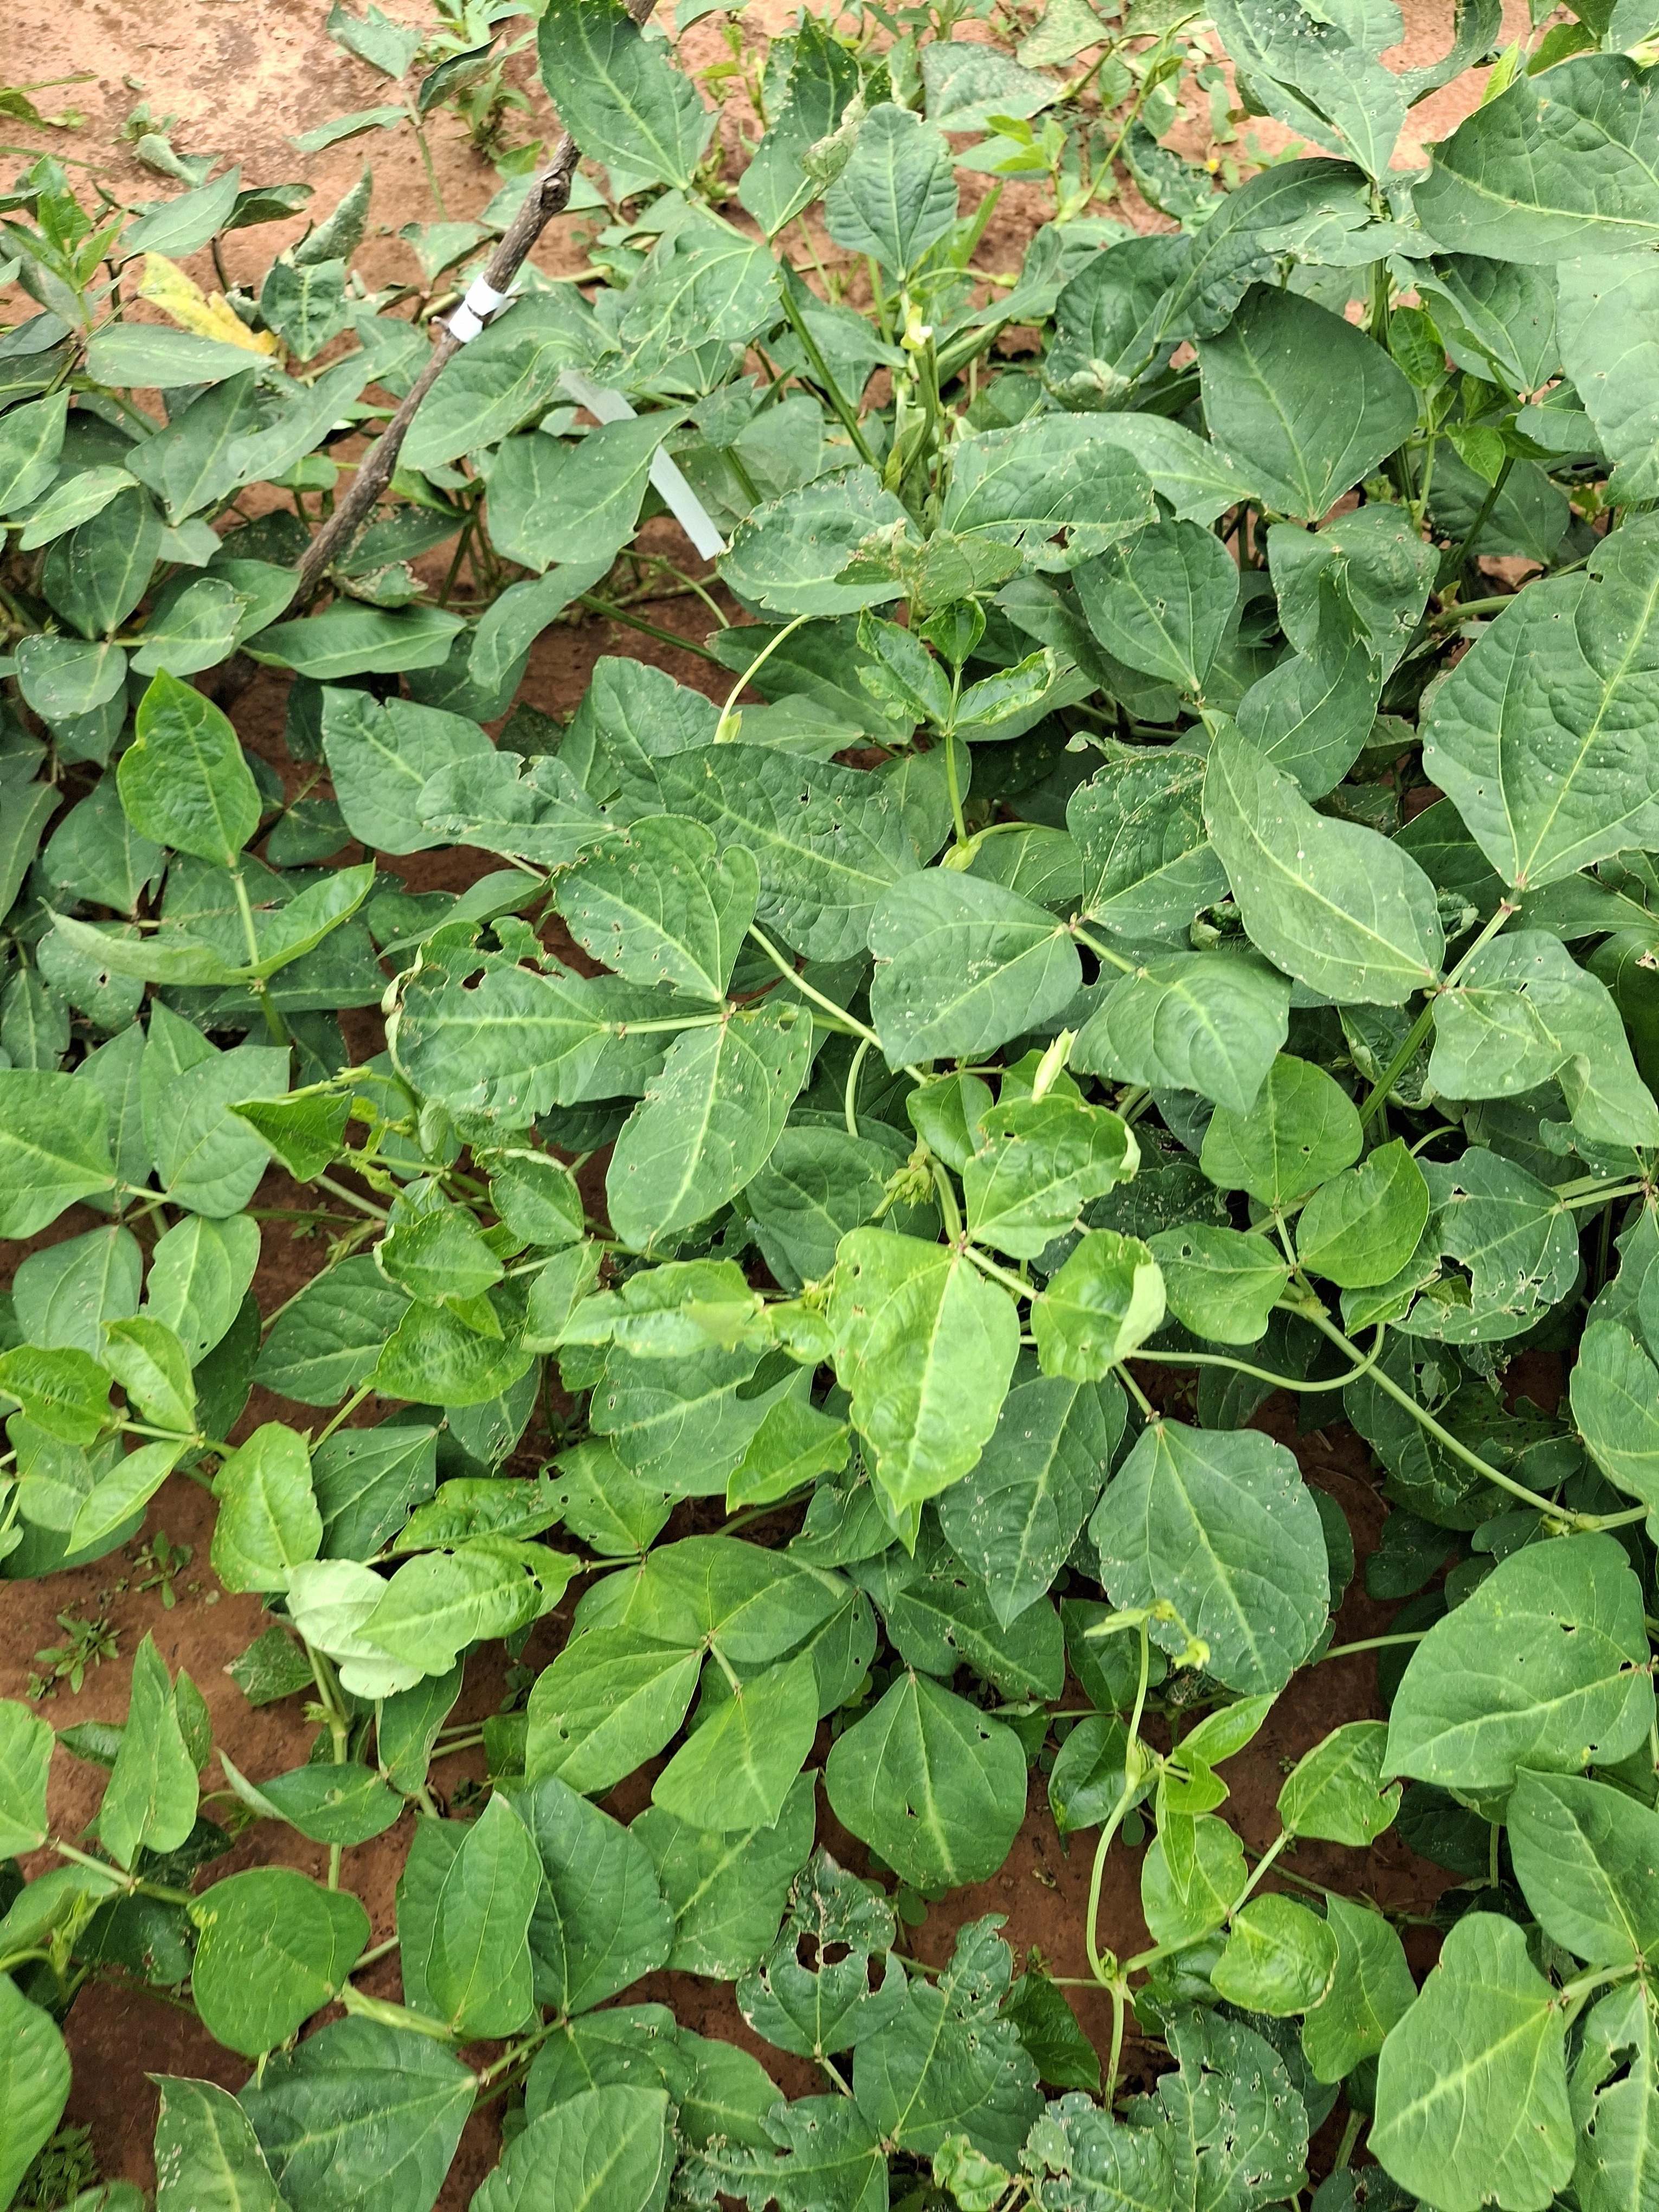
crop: cowpea
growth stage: flowering
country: Nigeria
